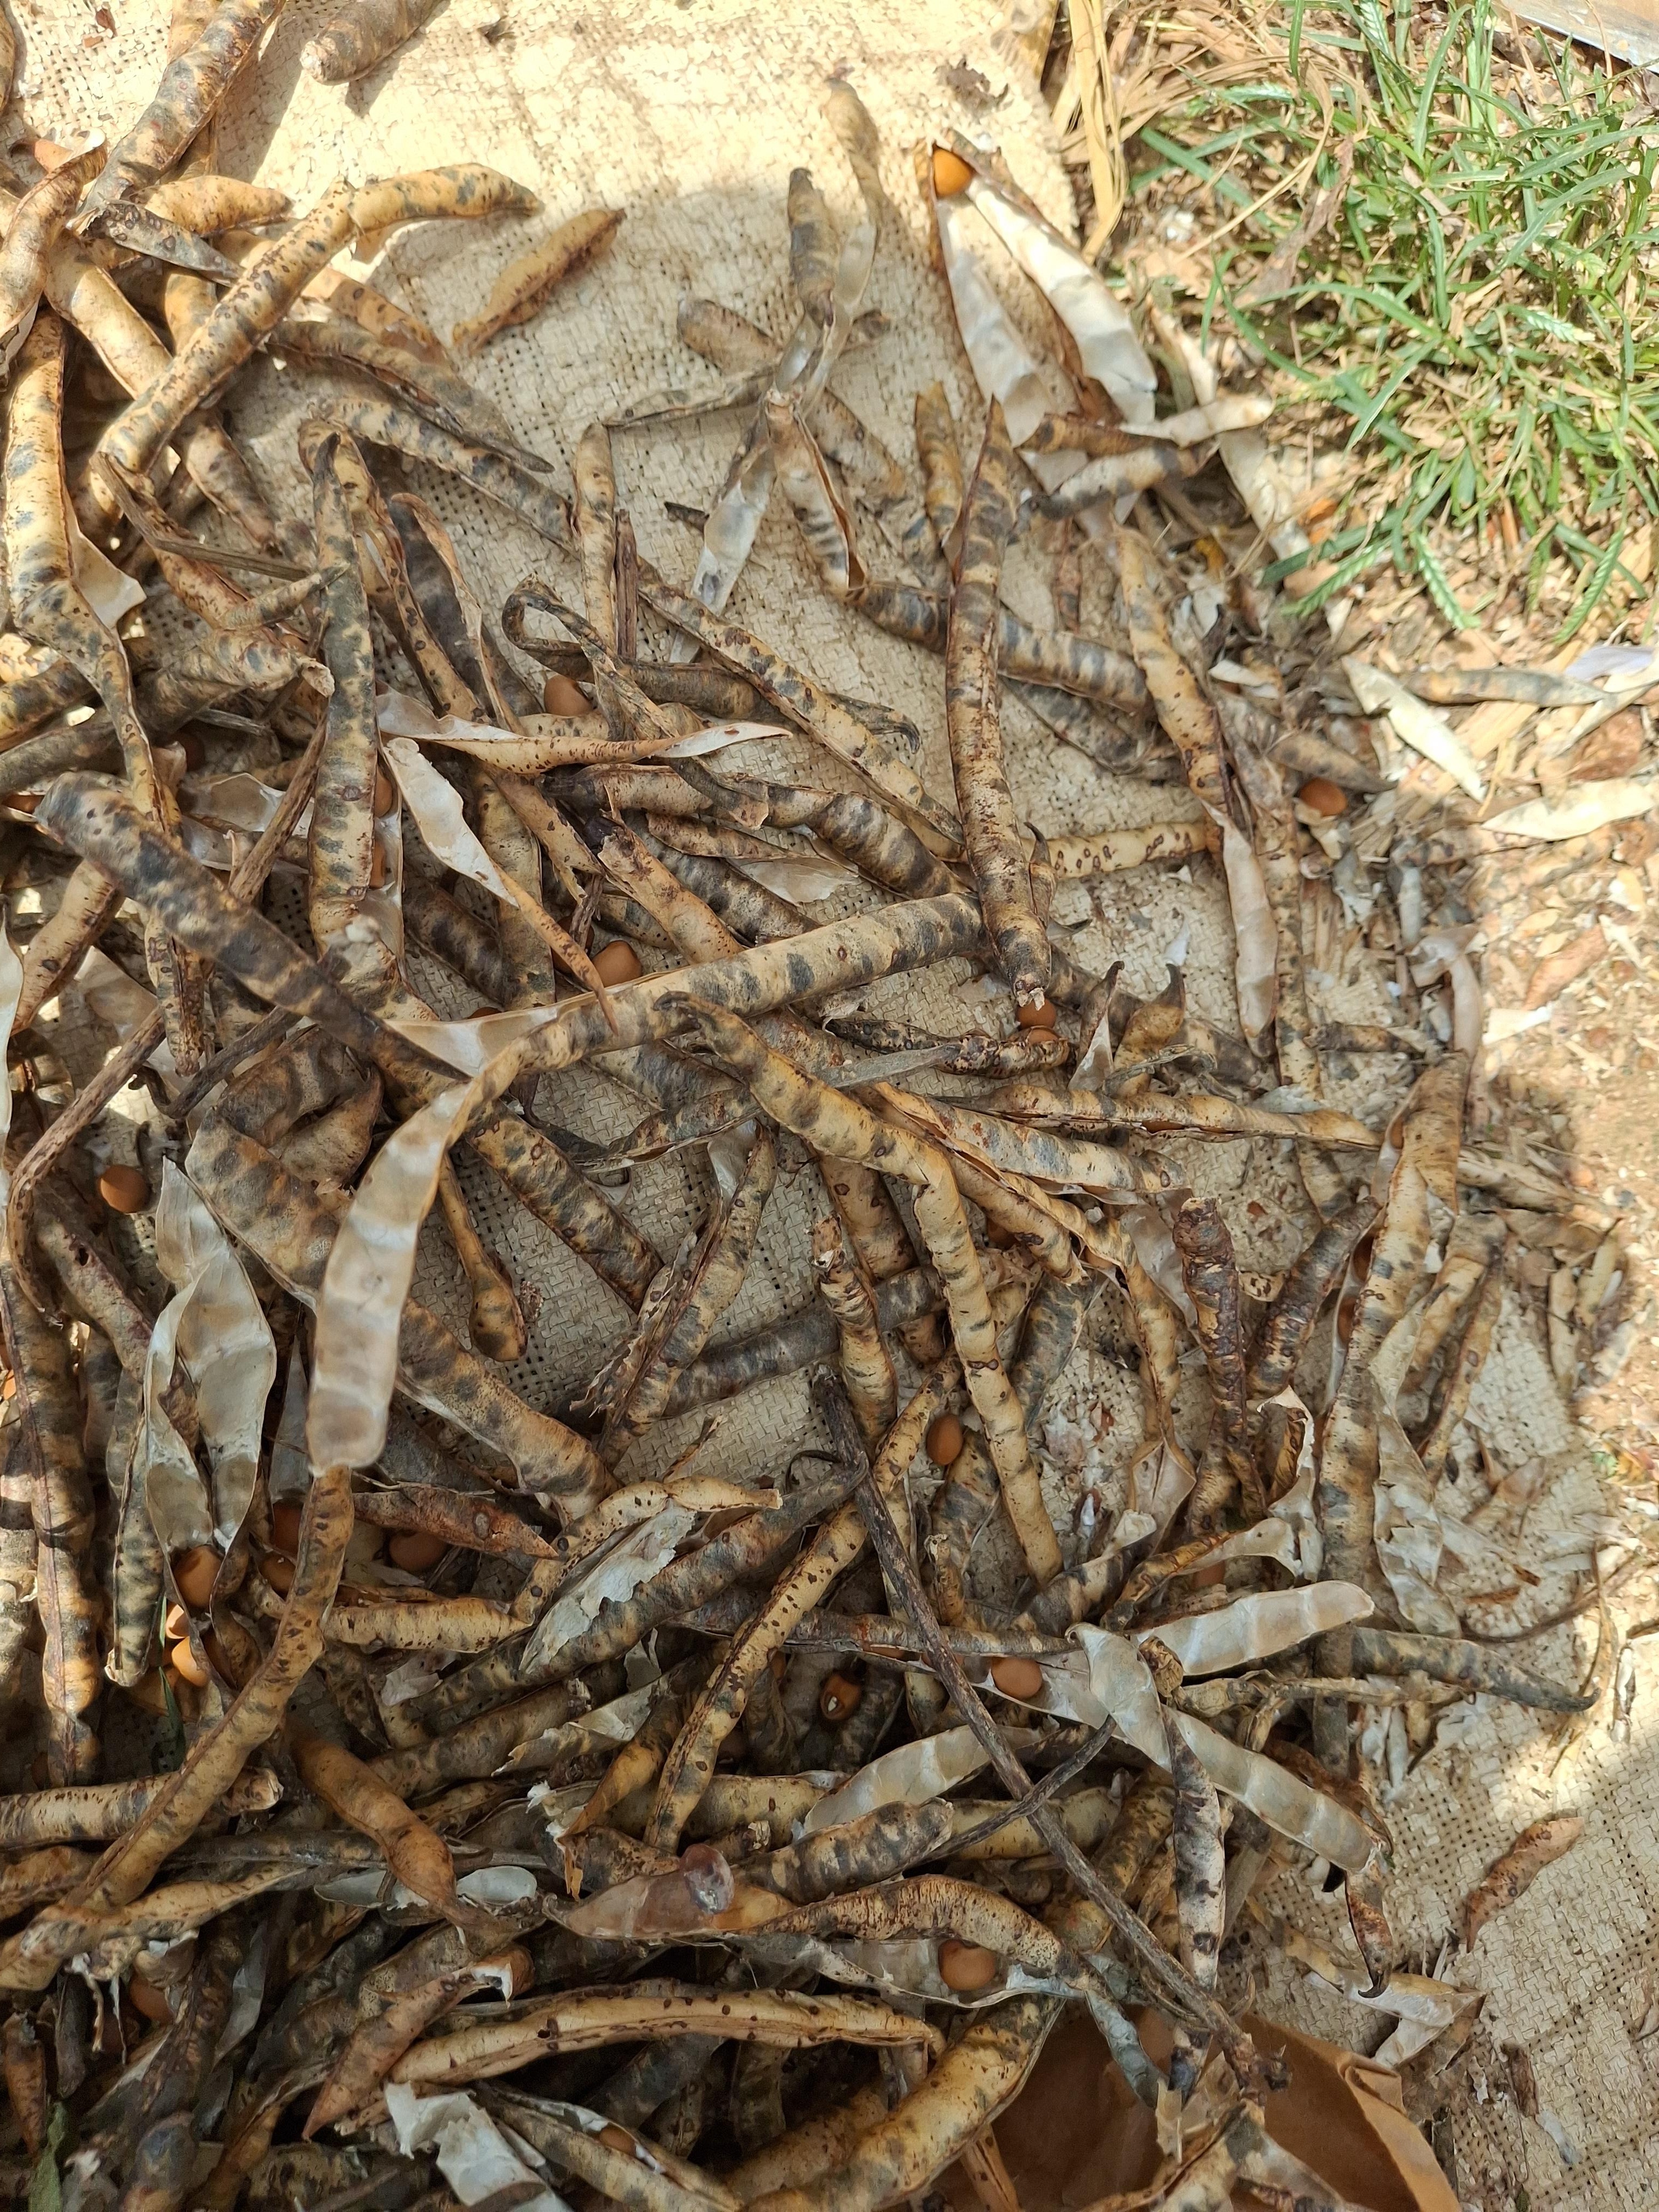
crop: cowpea
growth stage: harvest
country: Nigeria
